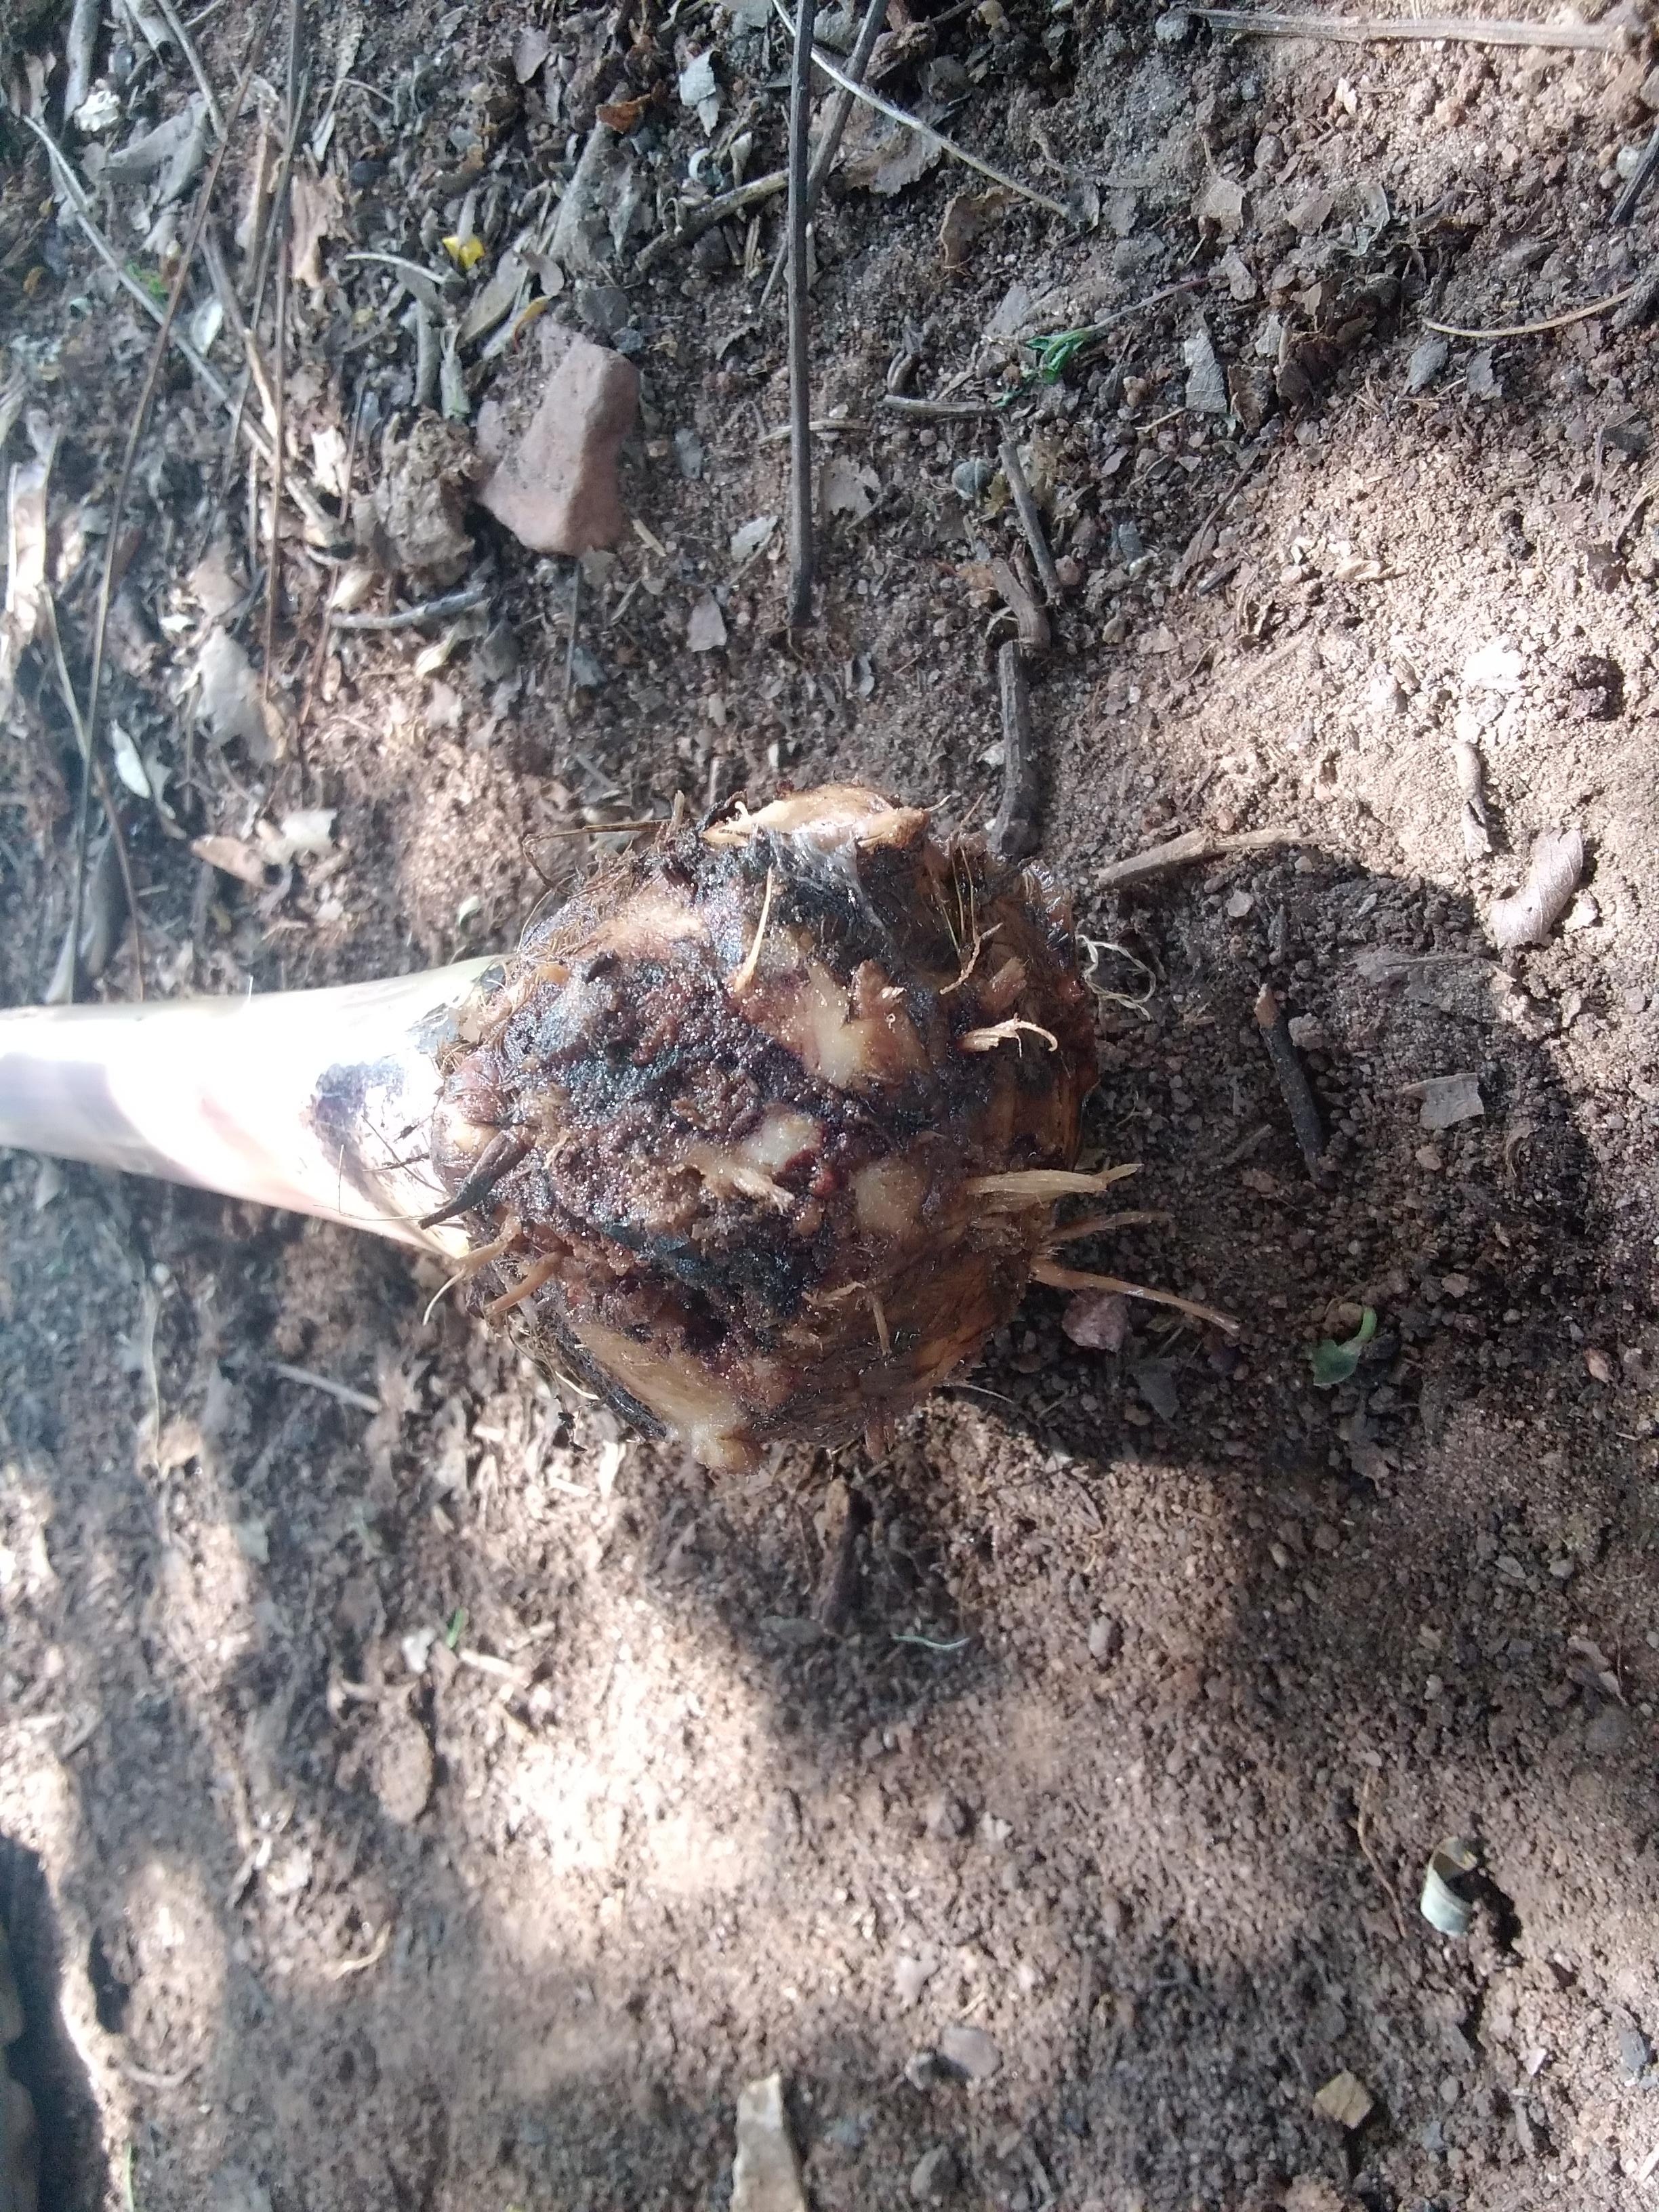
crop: banana
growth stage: vegetative
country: Tanzania
